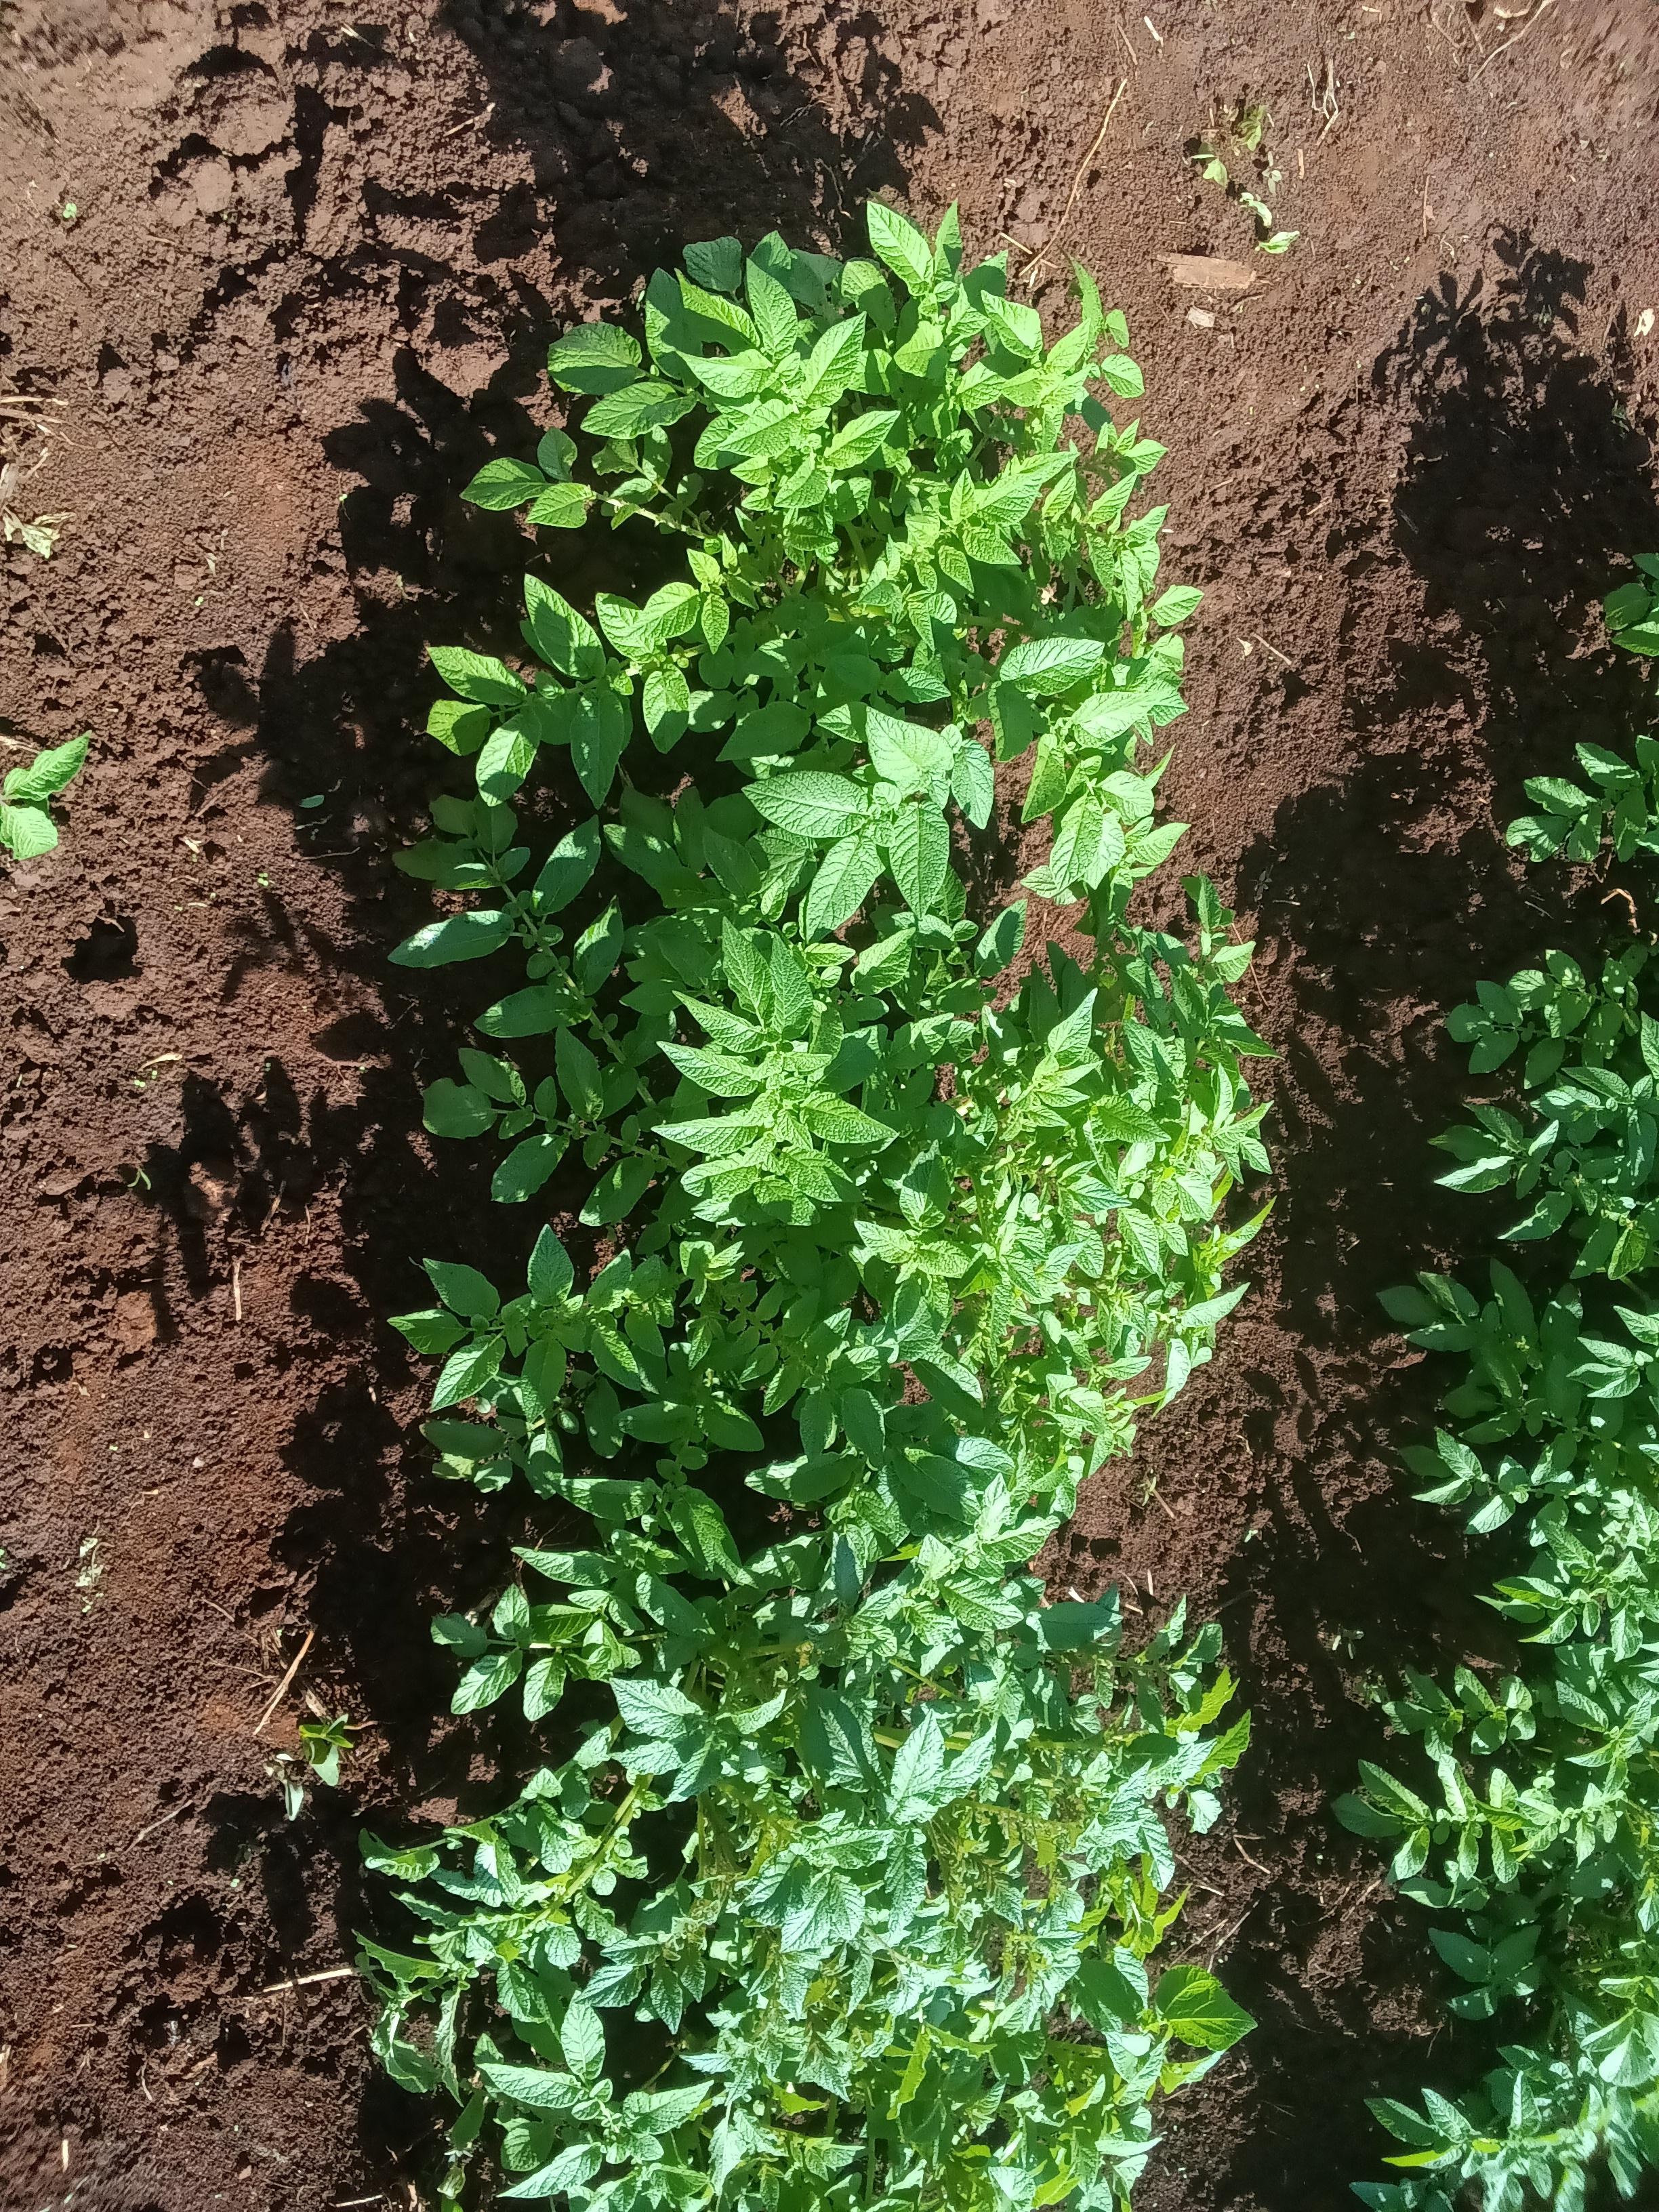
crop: potato
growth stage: vegetative
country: Kenya
